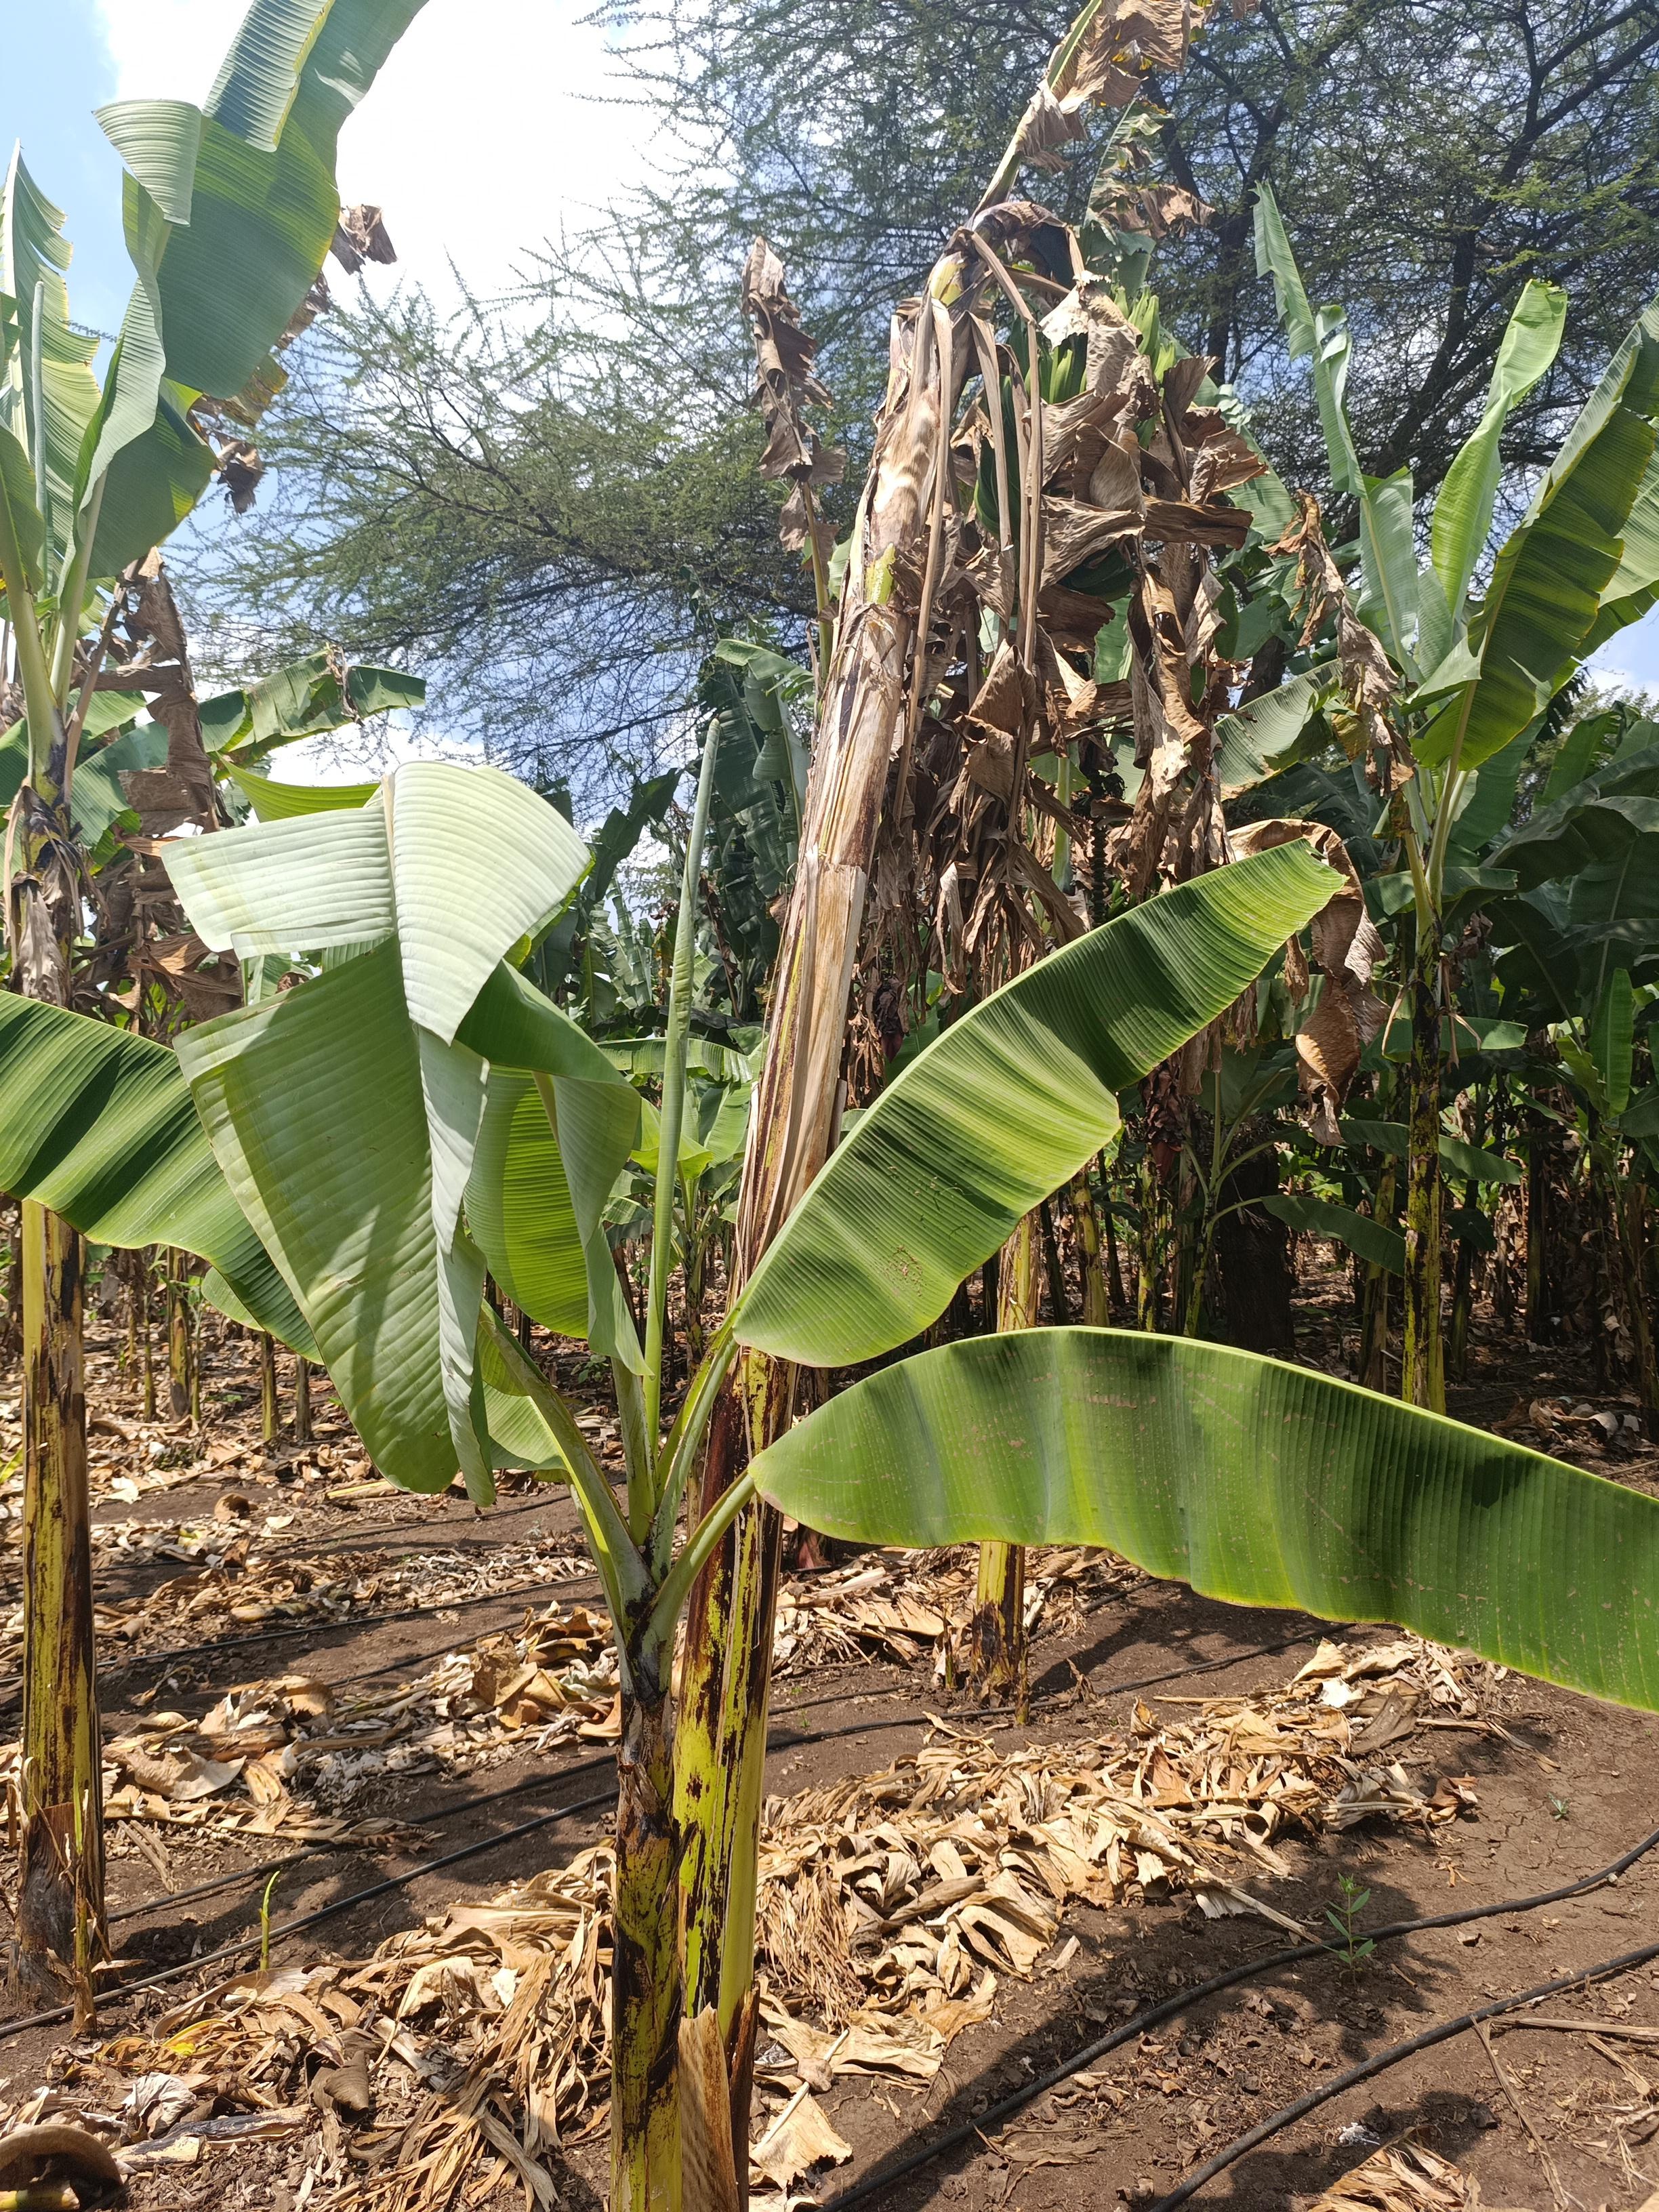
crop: banana
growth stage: development fruit
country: Tanzania
